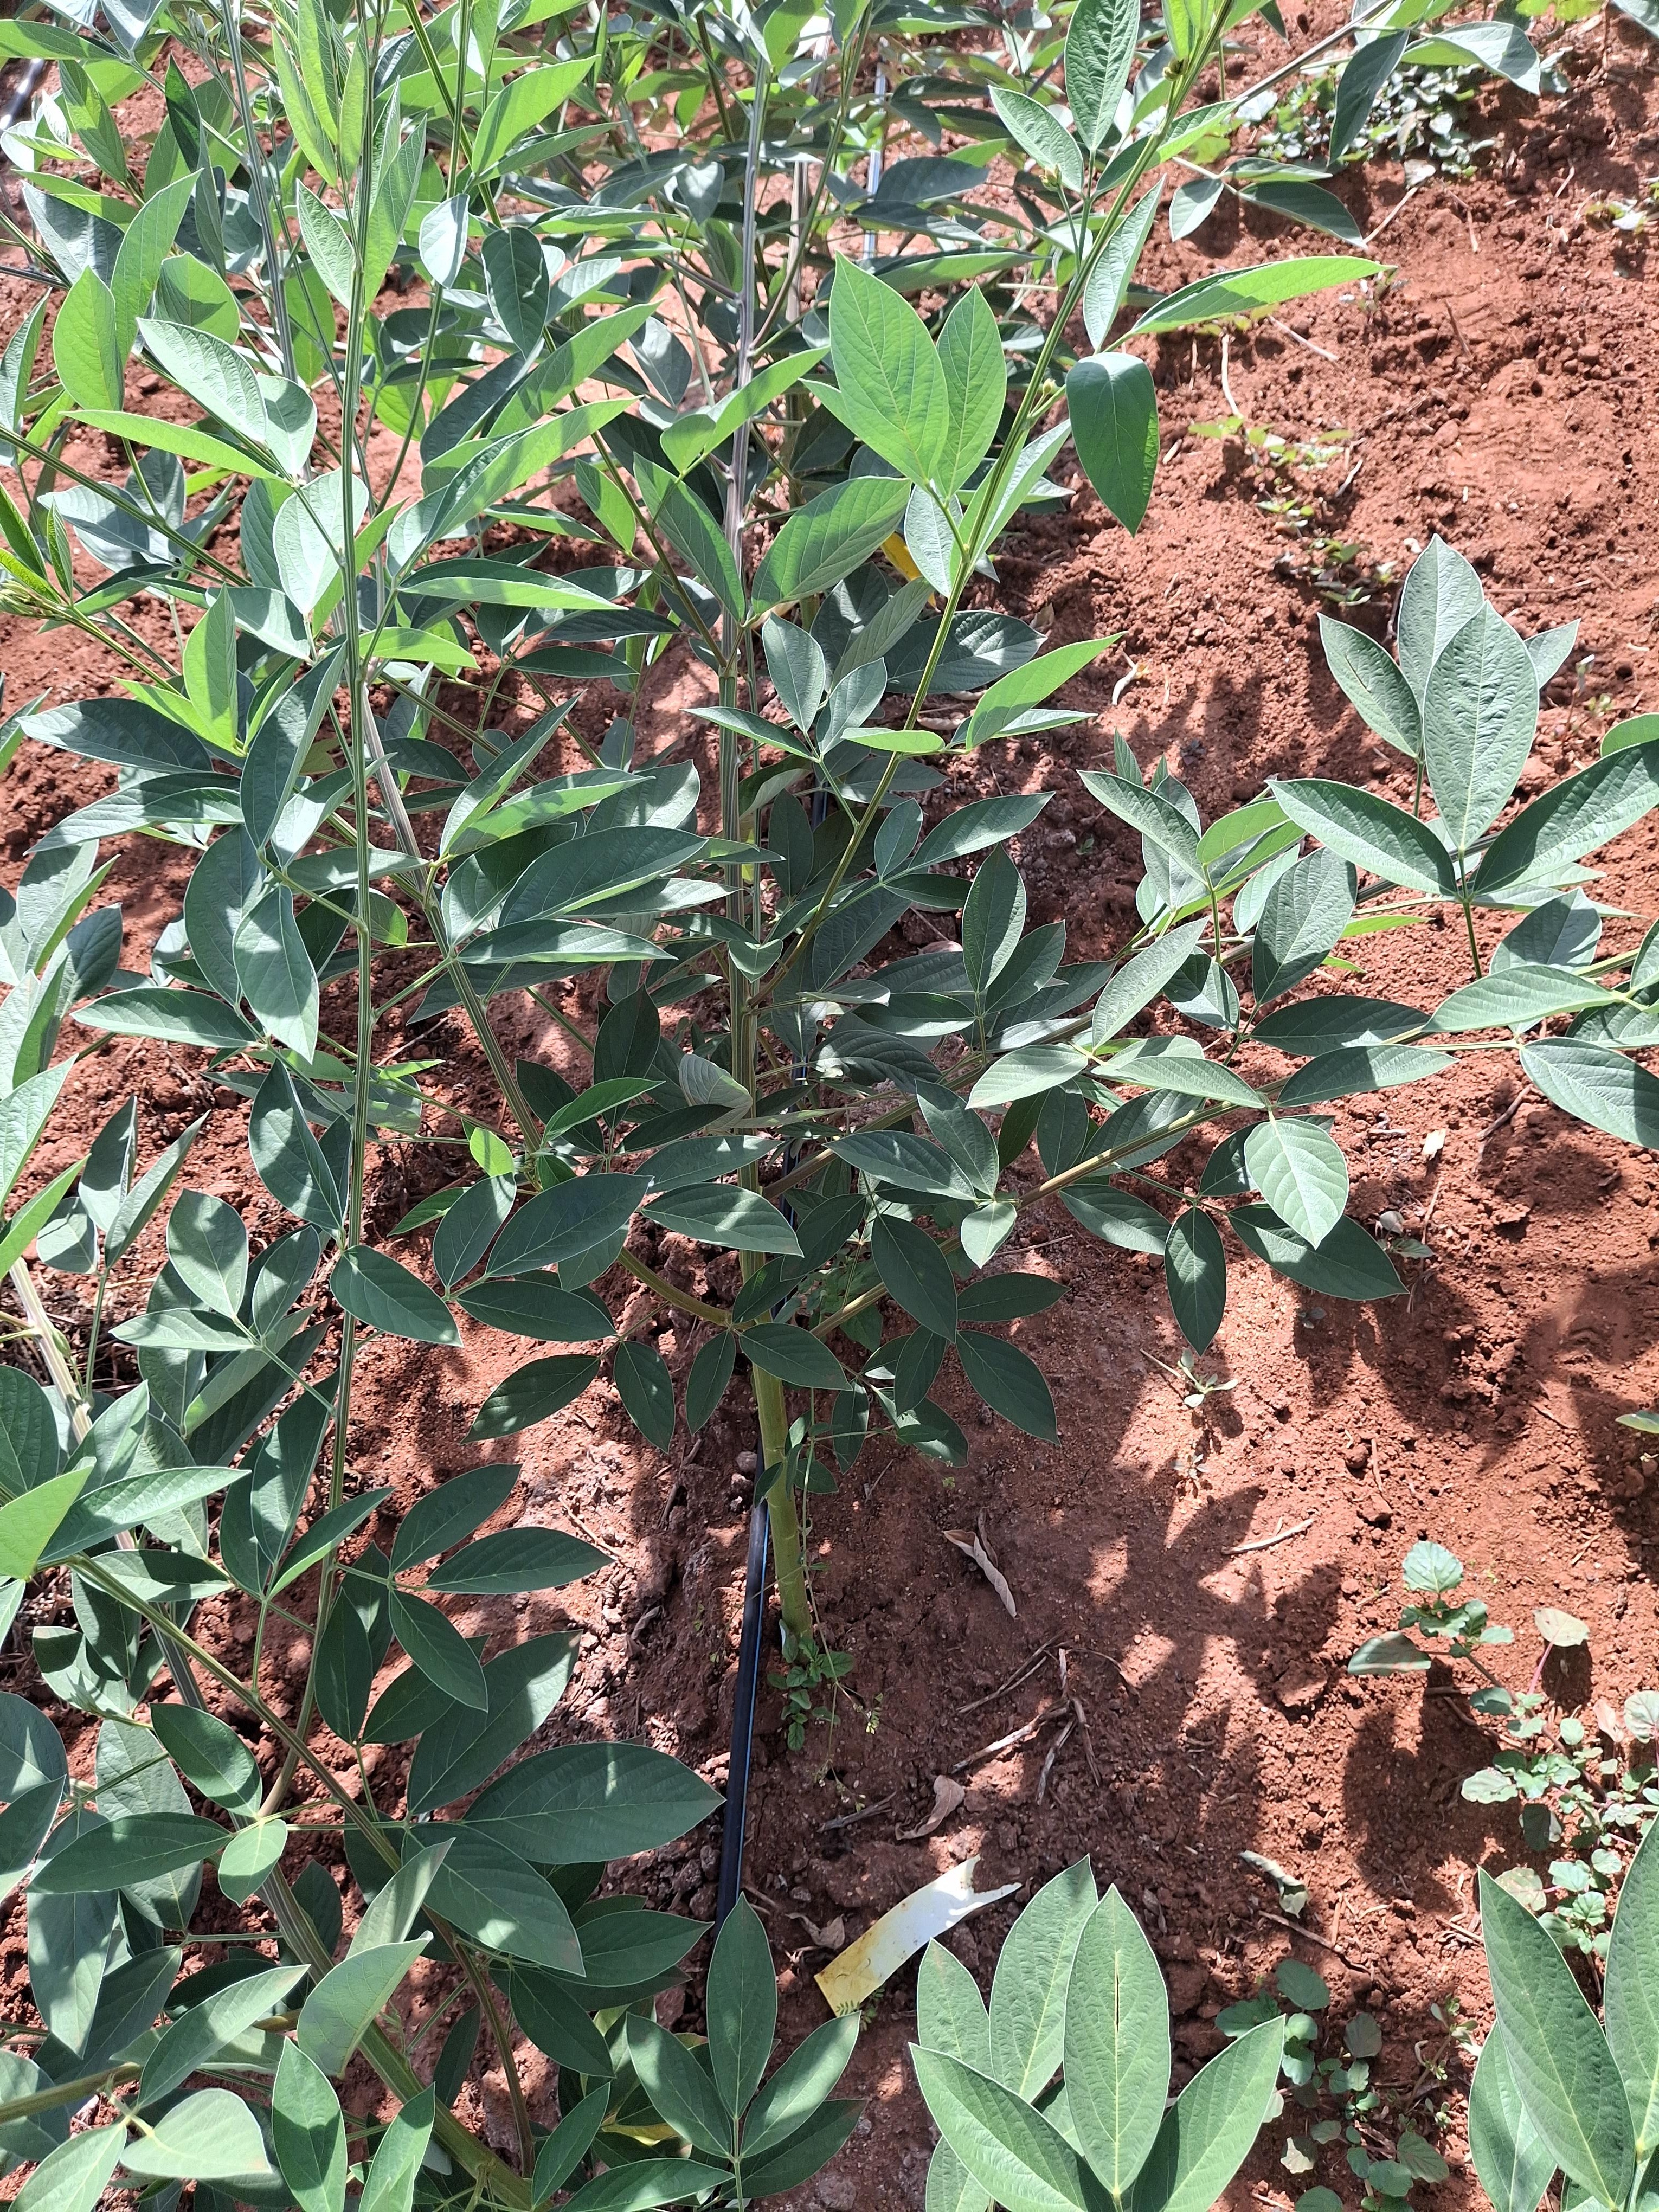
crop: pigeonpea
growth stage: vegetative
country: Kenya
